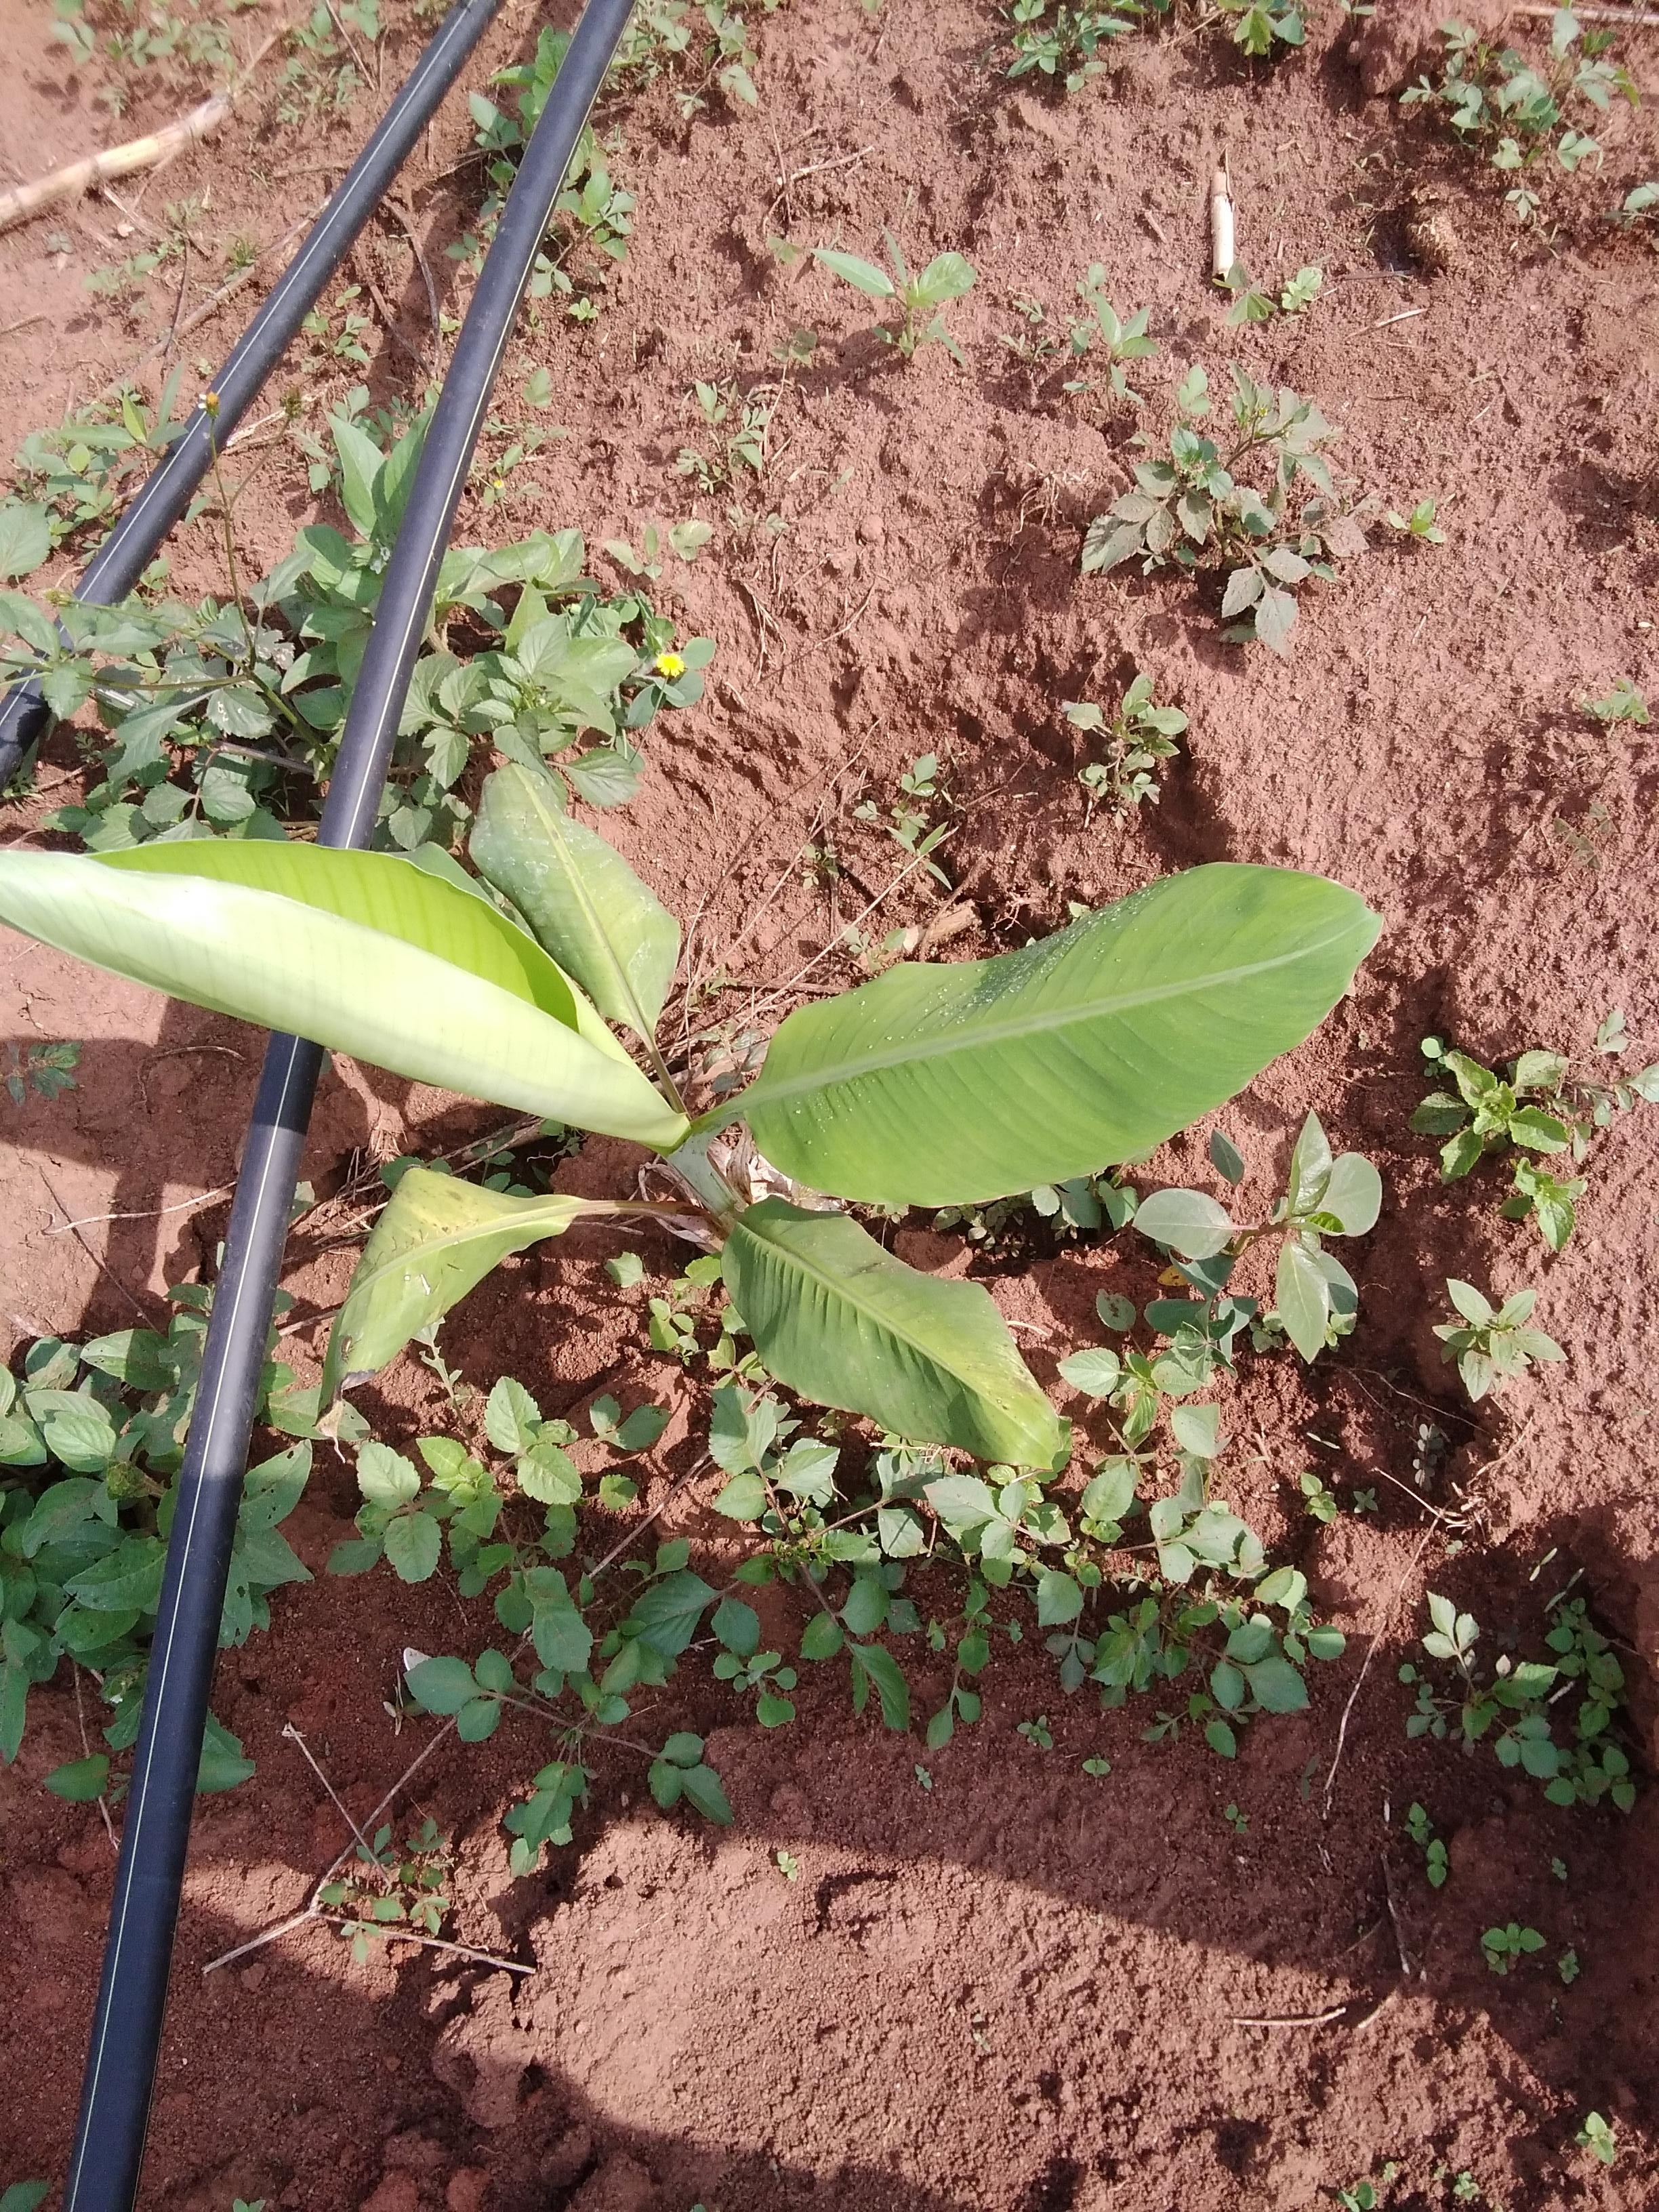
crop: banana
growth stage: vegetative
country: Tanzania
